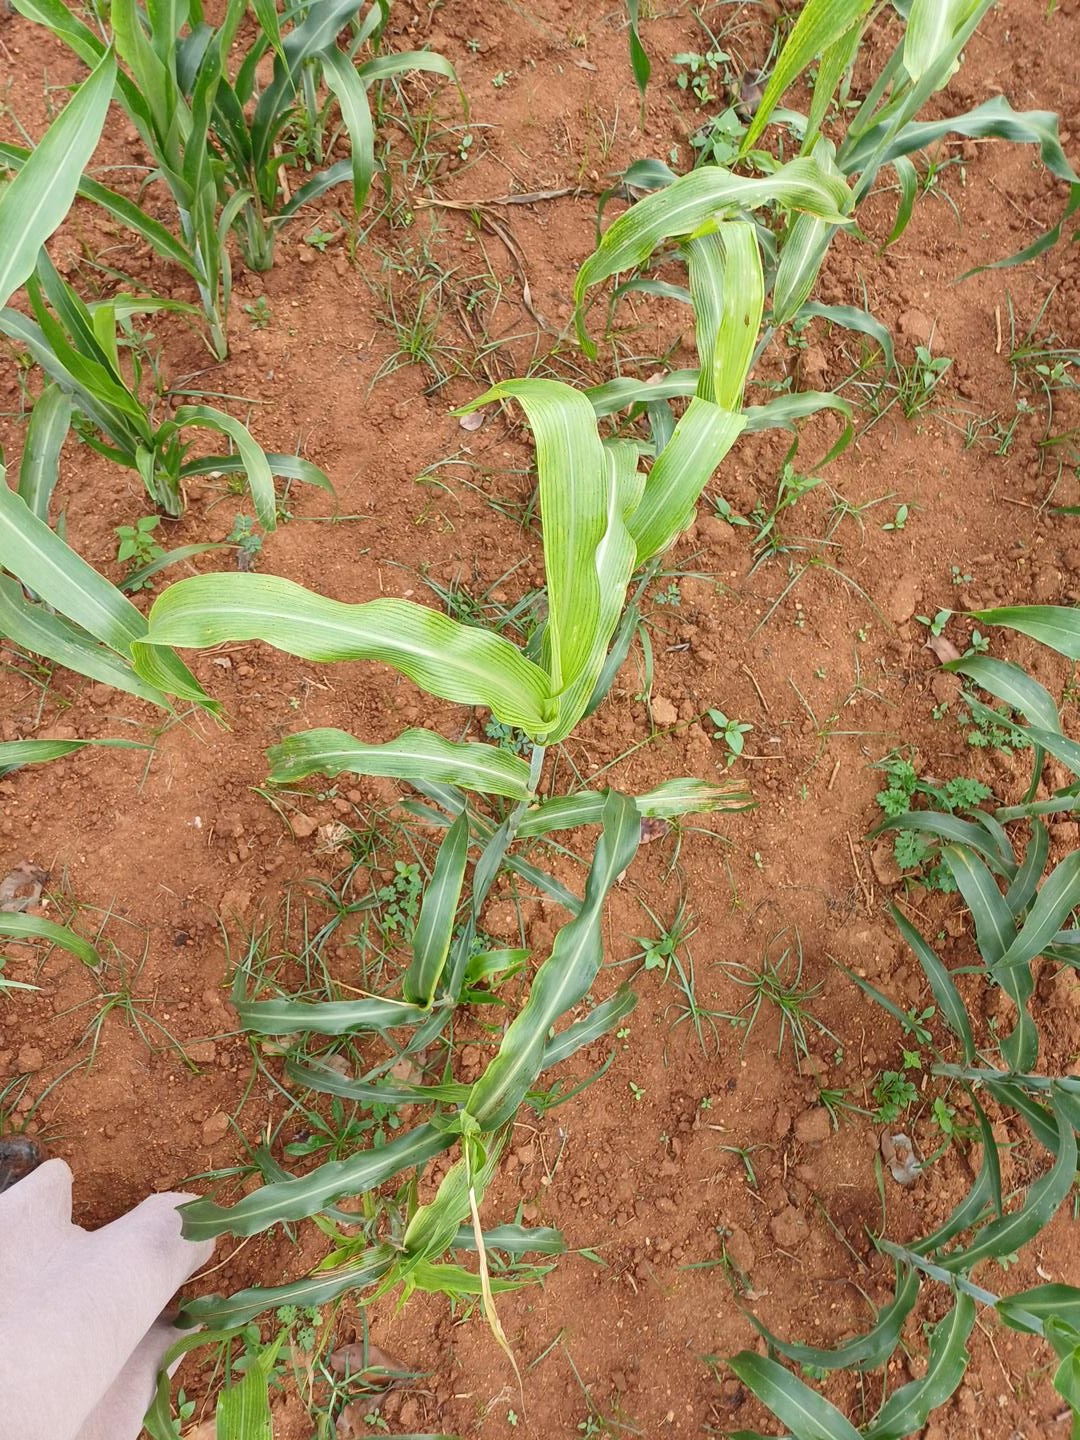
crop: sorghum
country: Kenya
